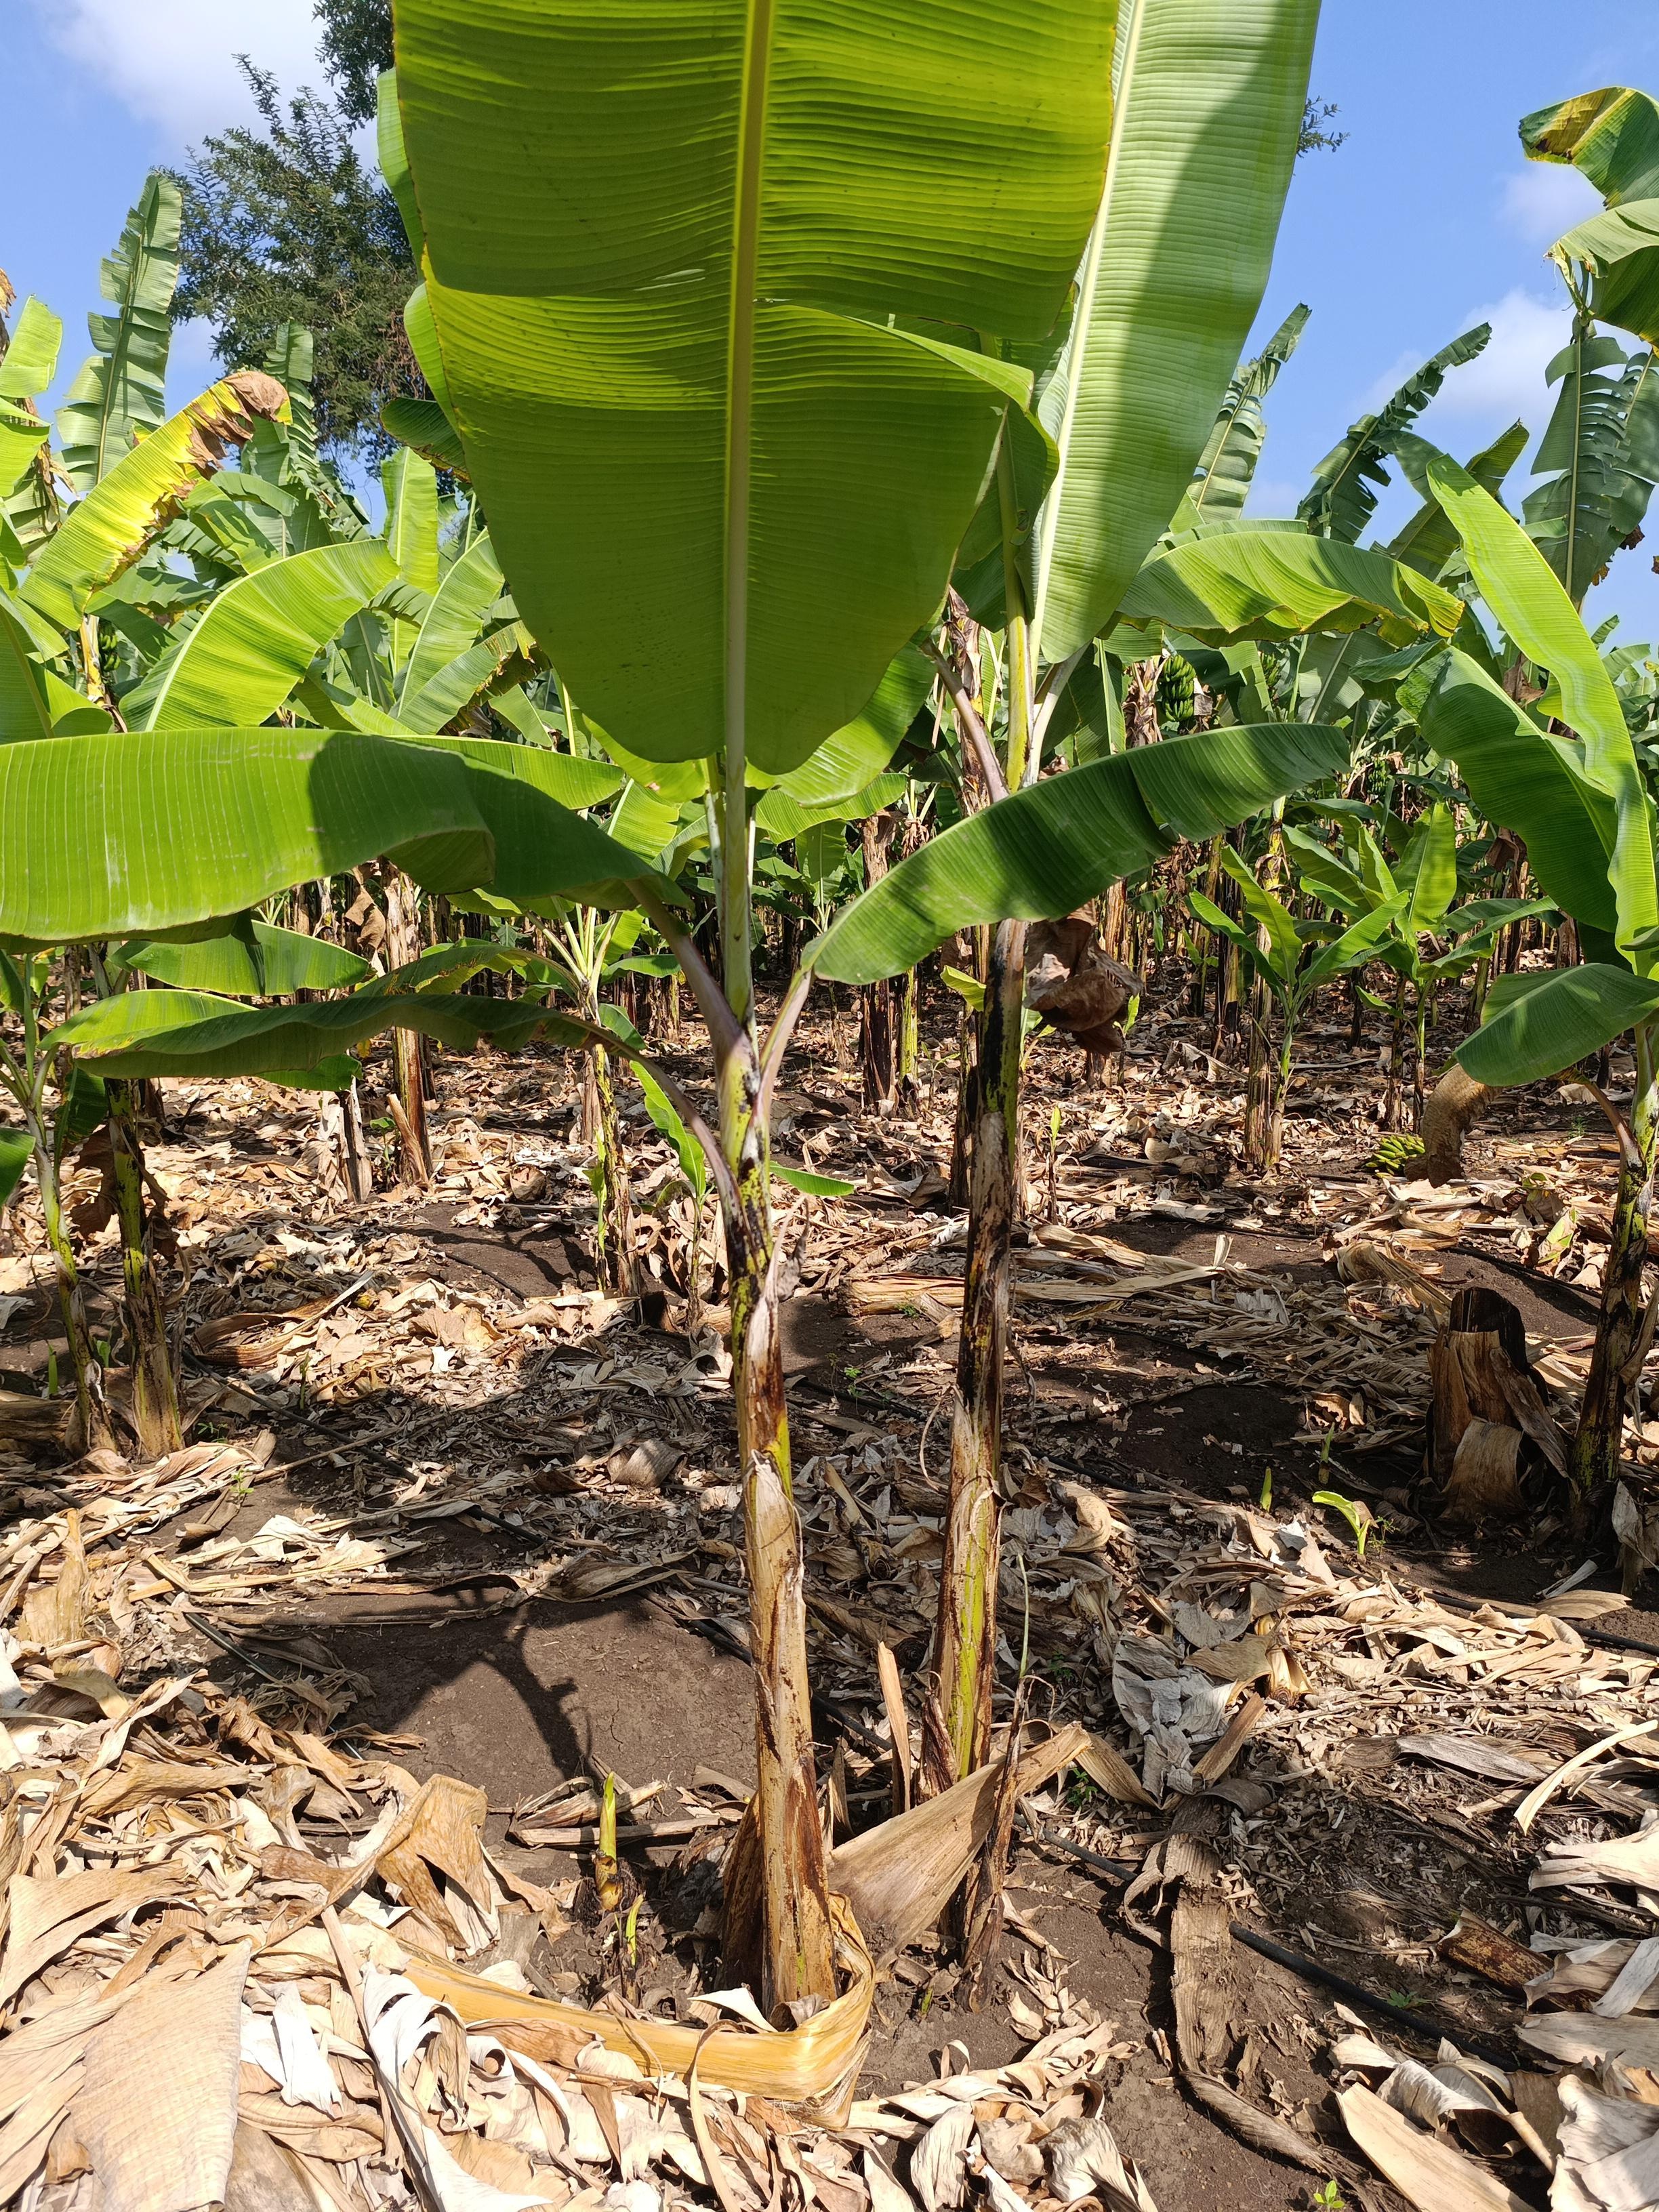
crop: banana
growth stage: vegetative
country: Tanzania
